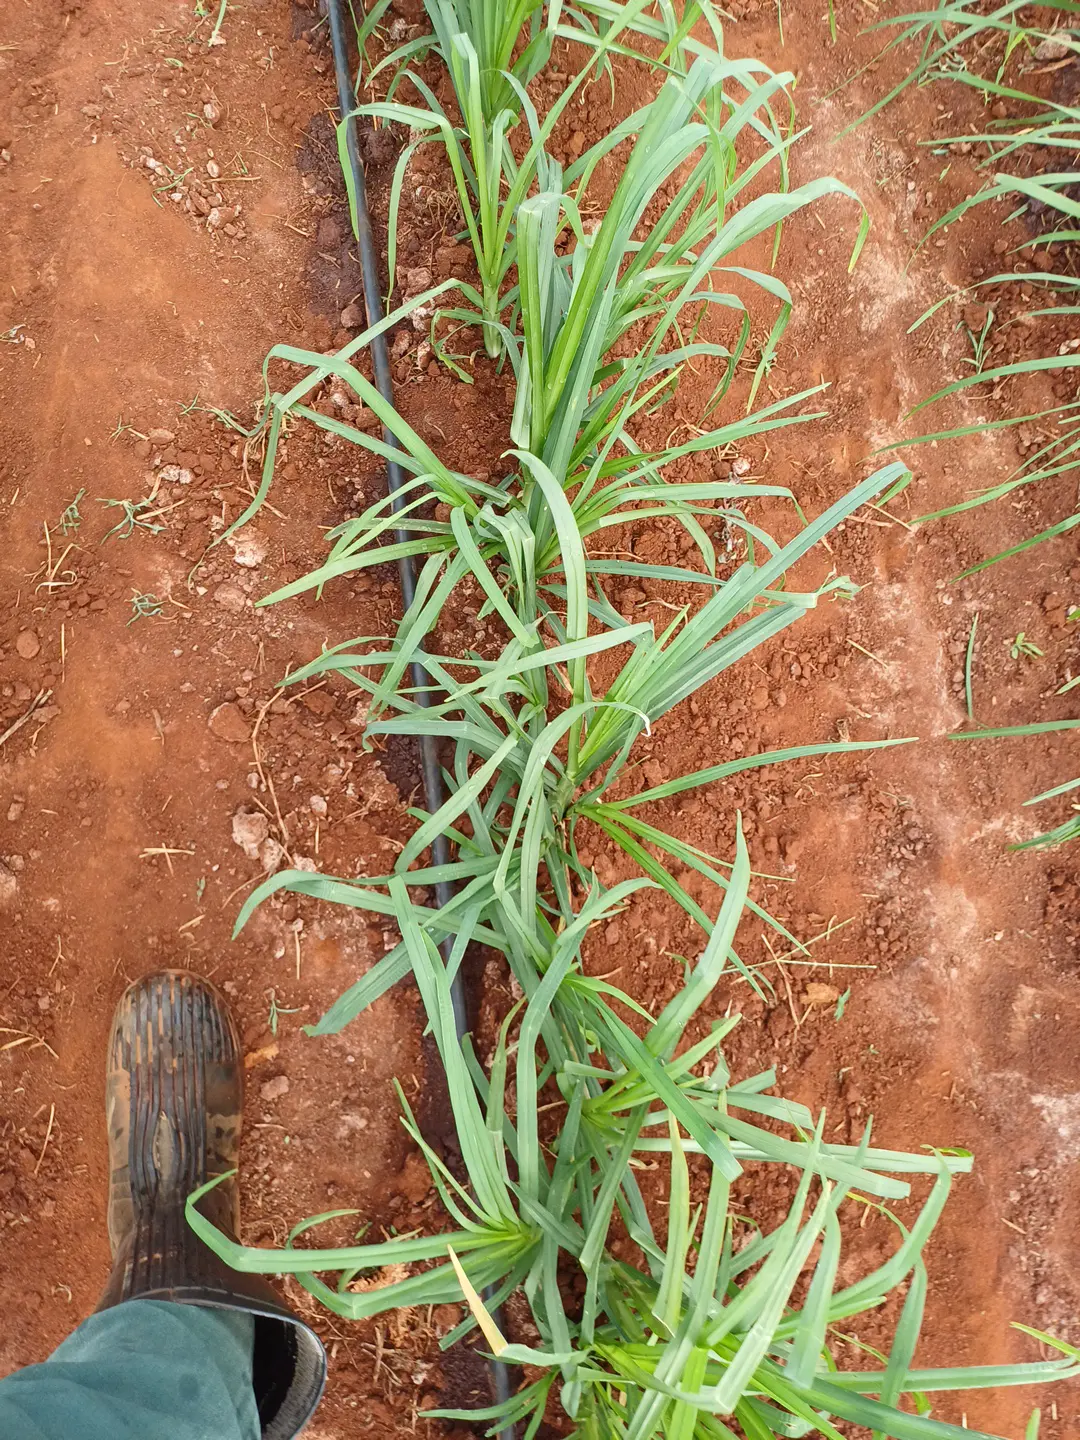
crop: finger millet
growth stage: elongation stem
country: Kenya
